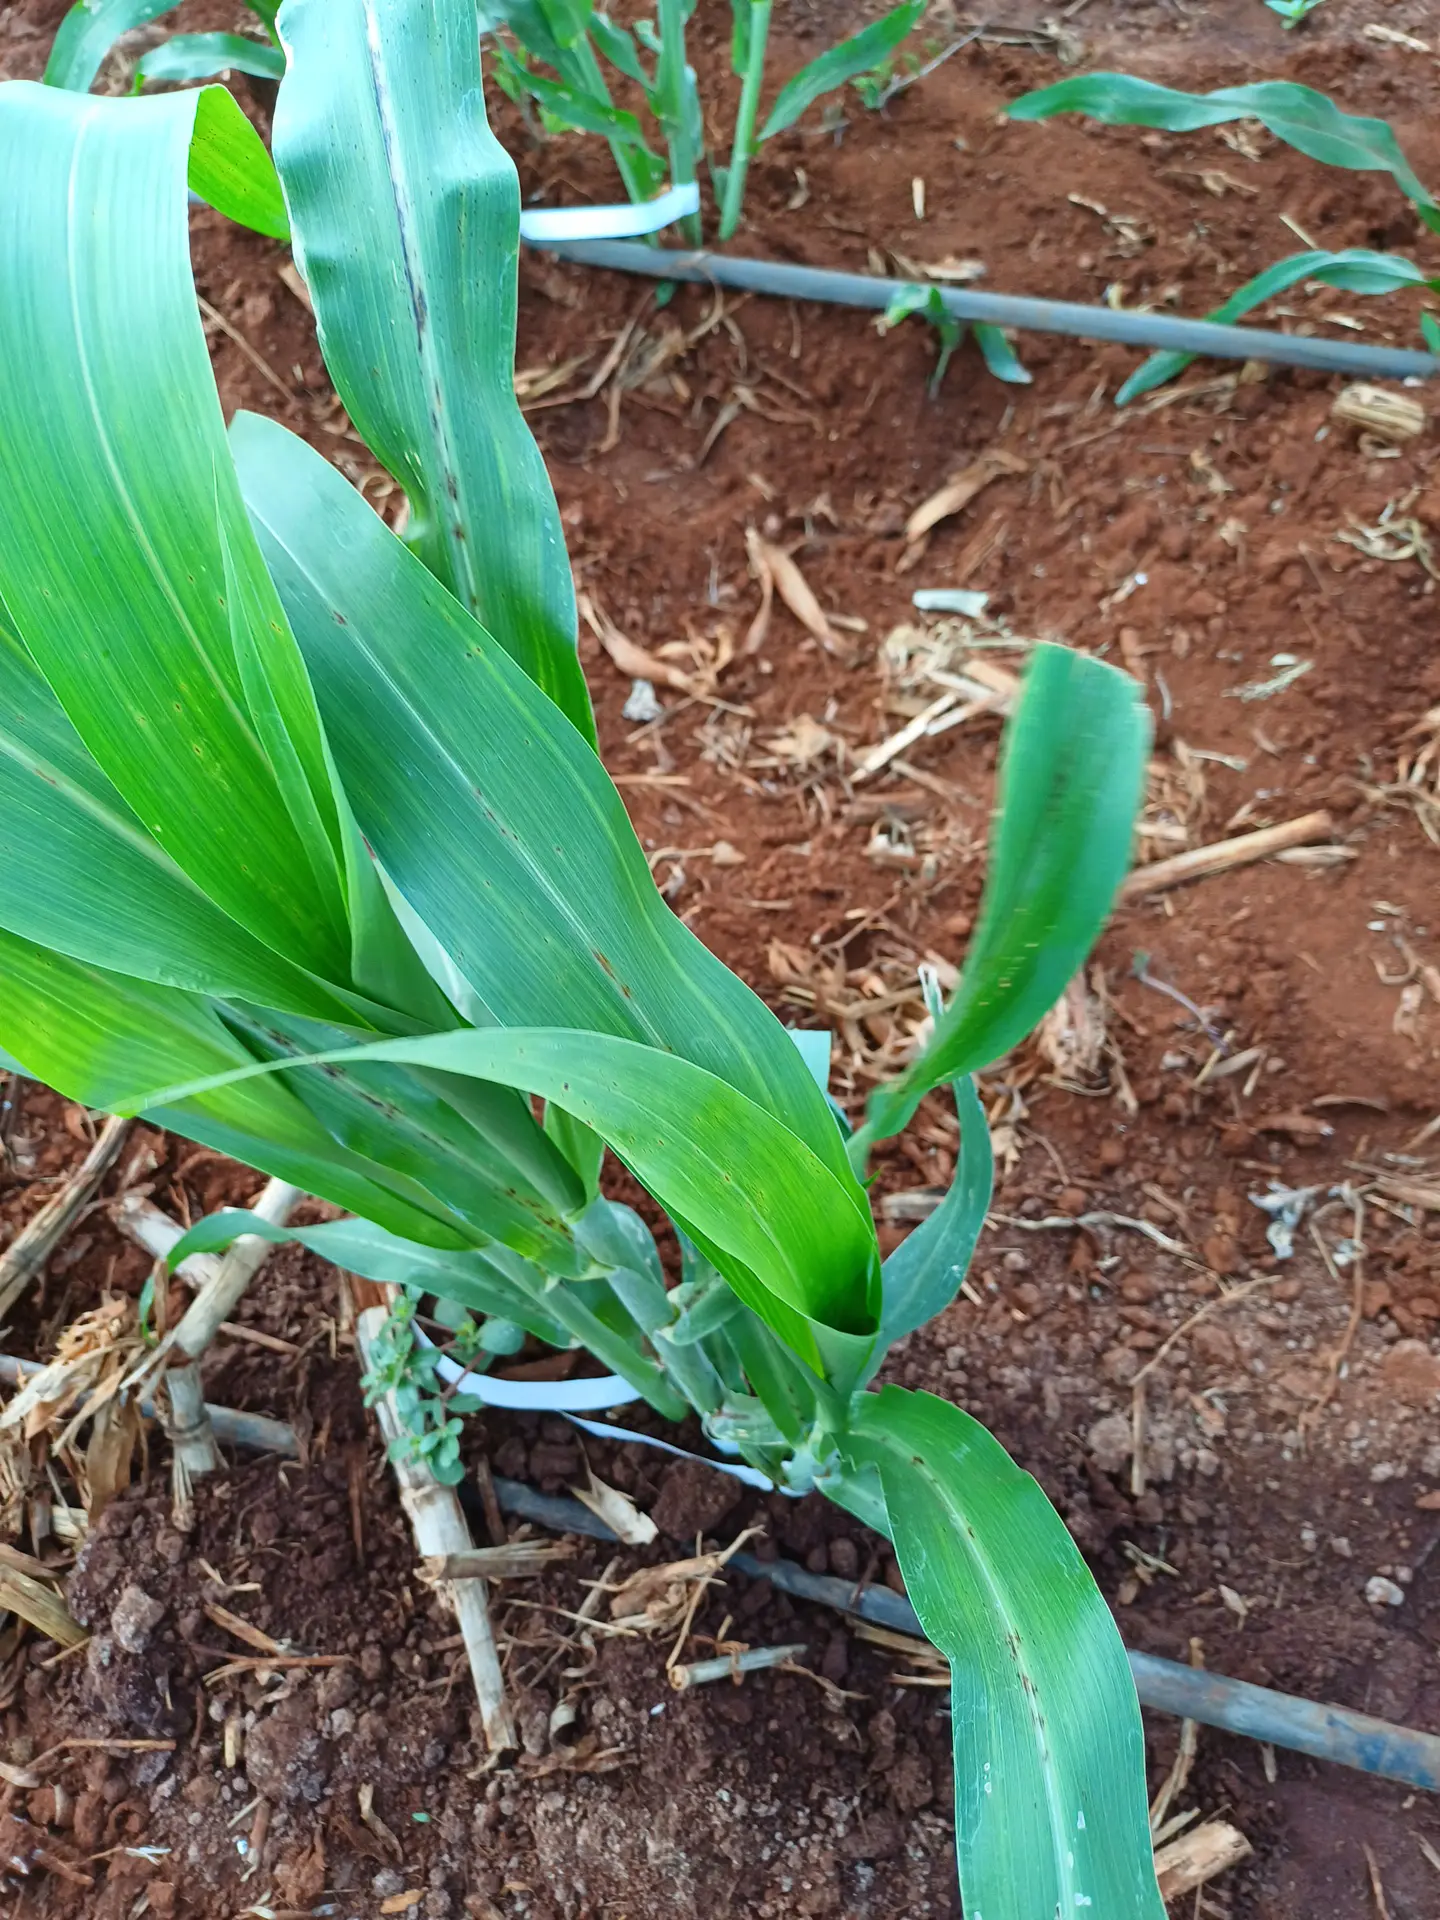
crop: sorghum
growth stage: vegetative
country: Kenya
